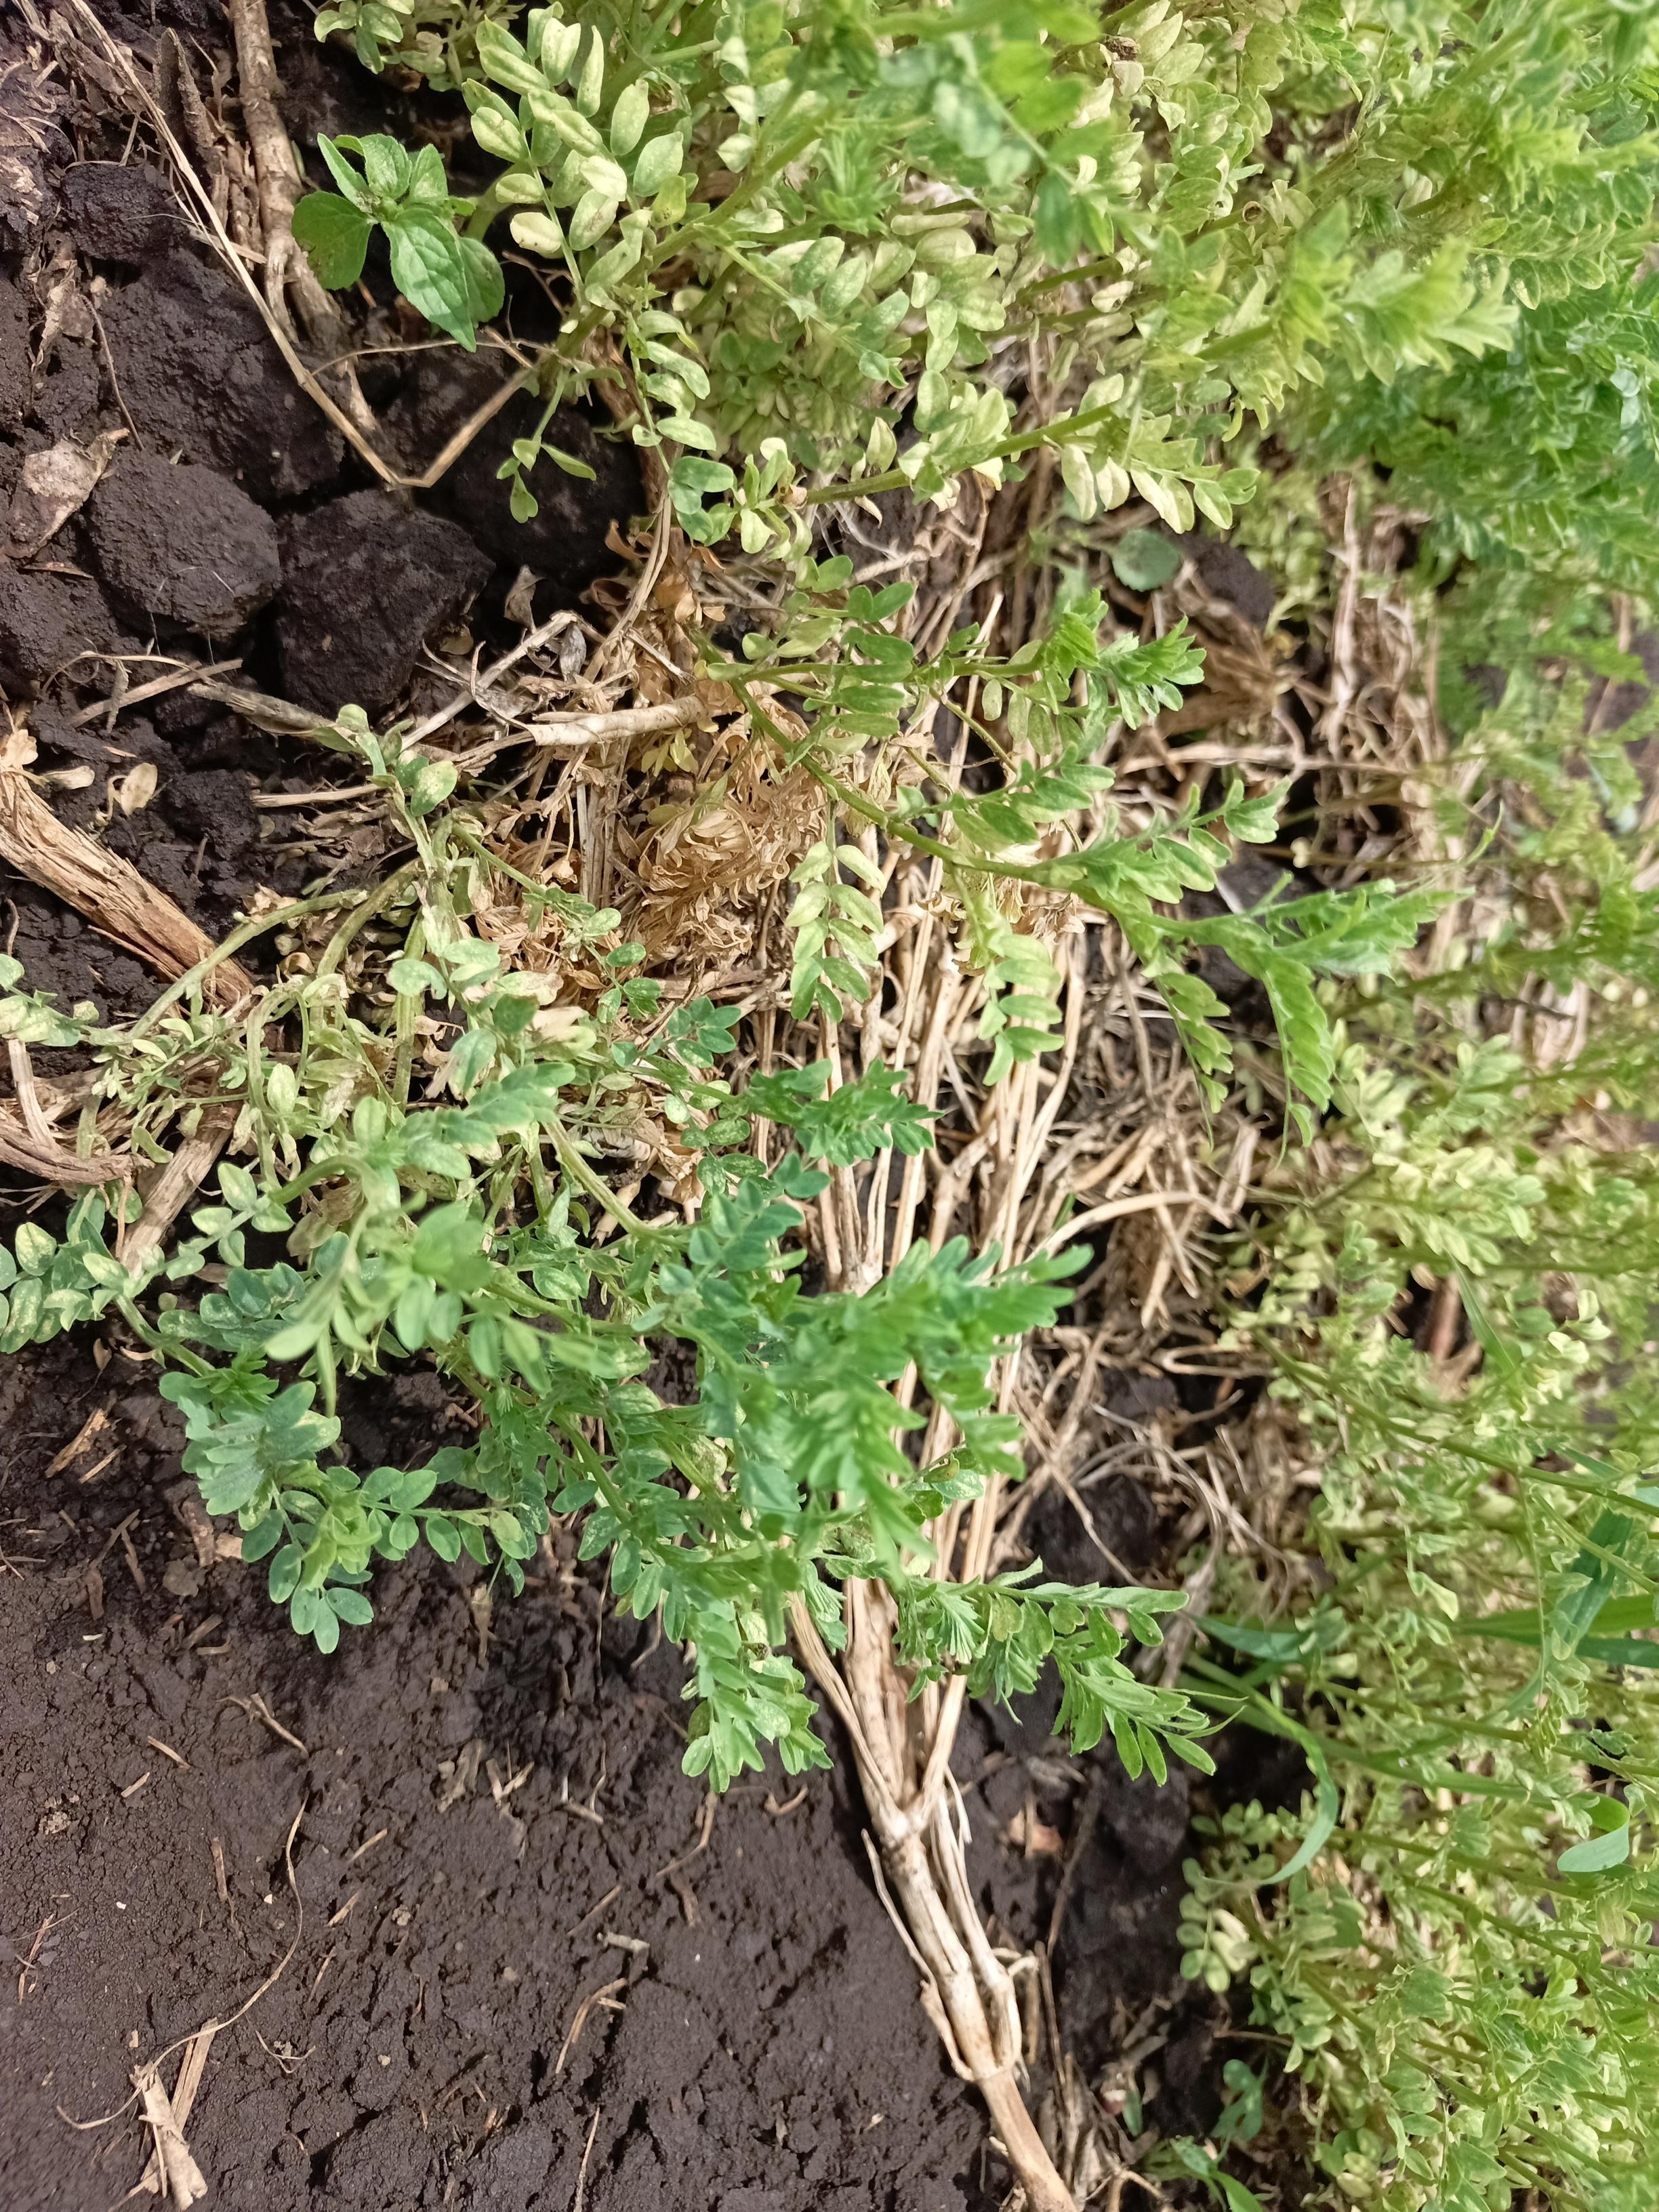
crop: lentil
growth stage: vegetative
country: Tanzania
